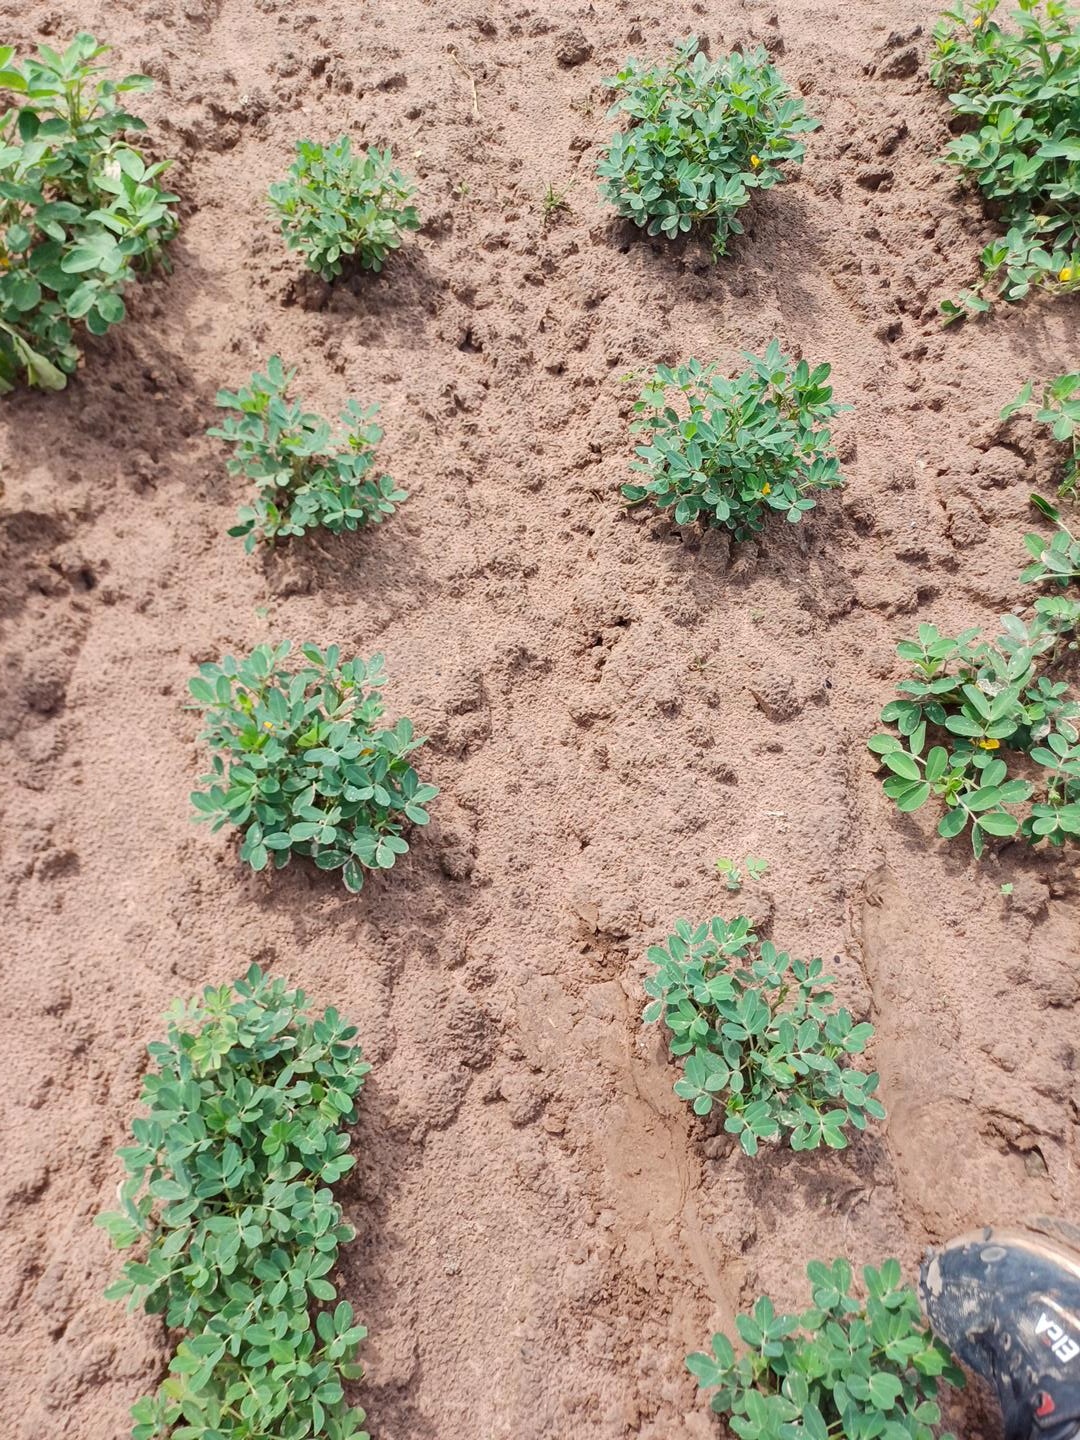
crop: groundnut
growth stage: flowering
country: Senegal
